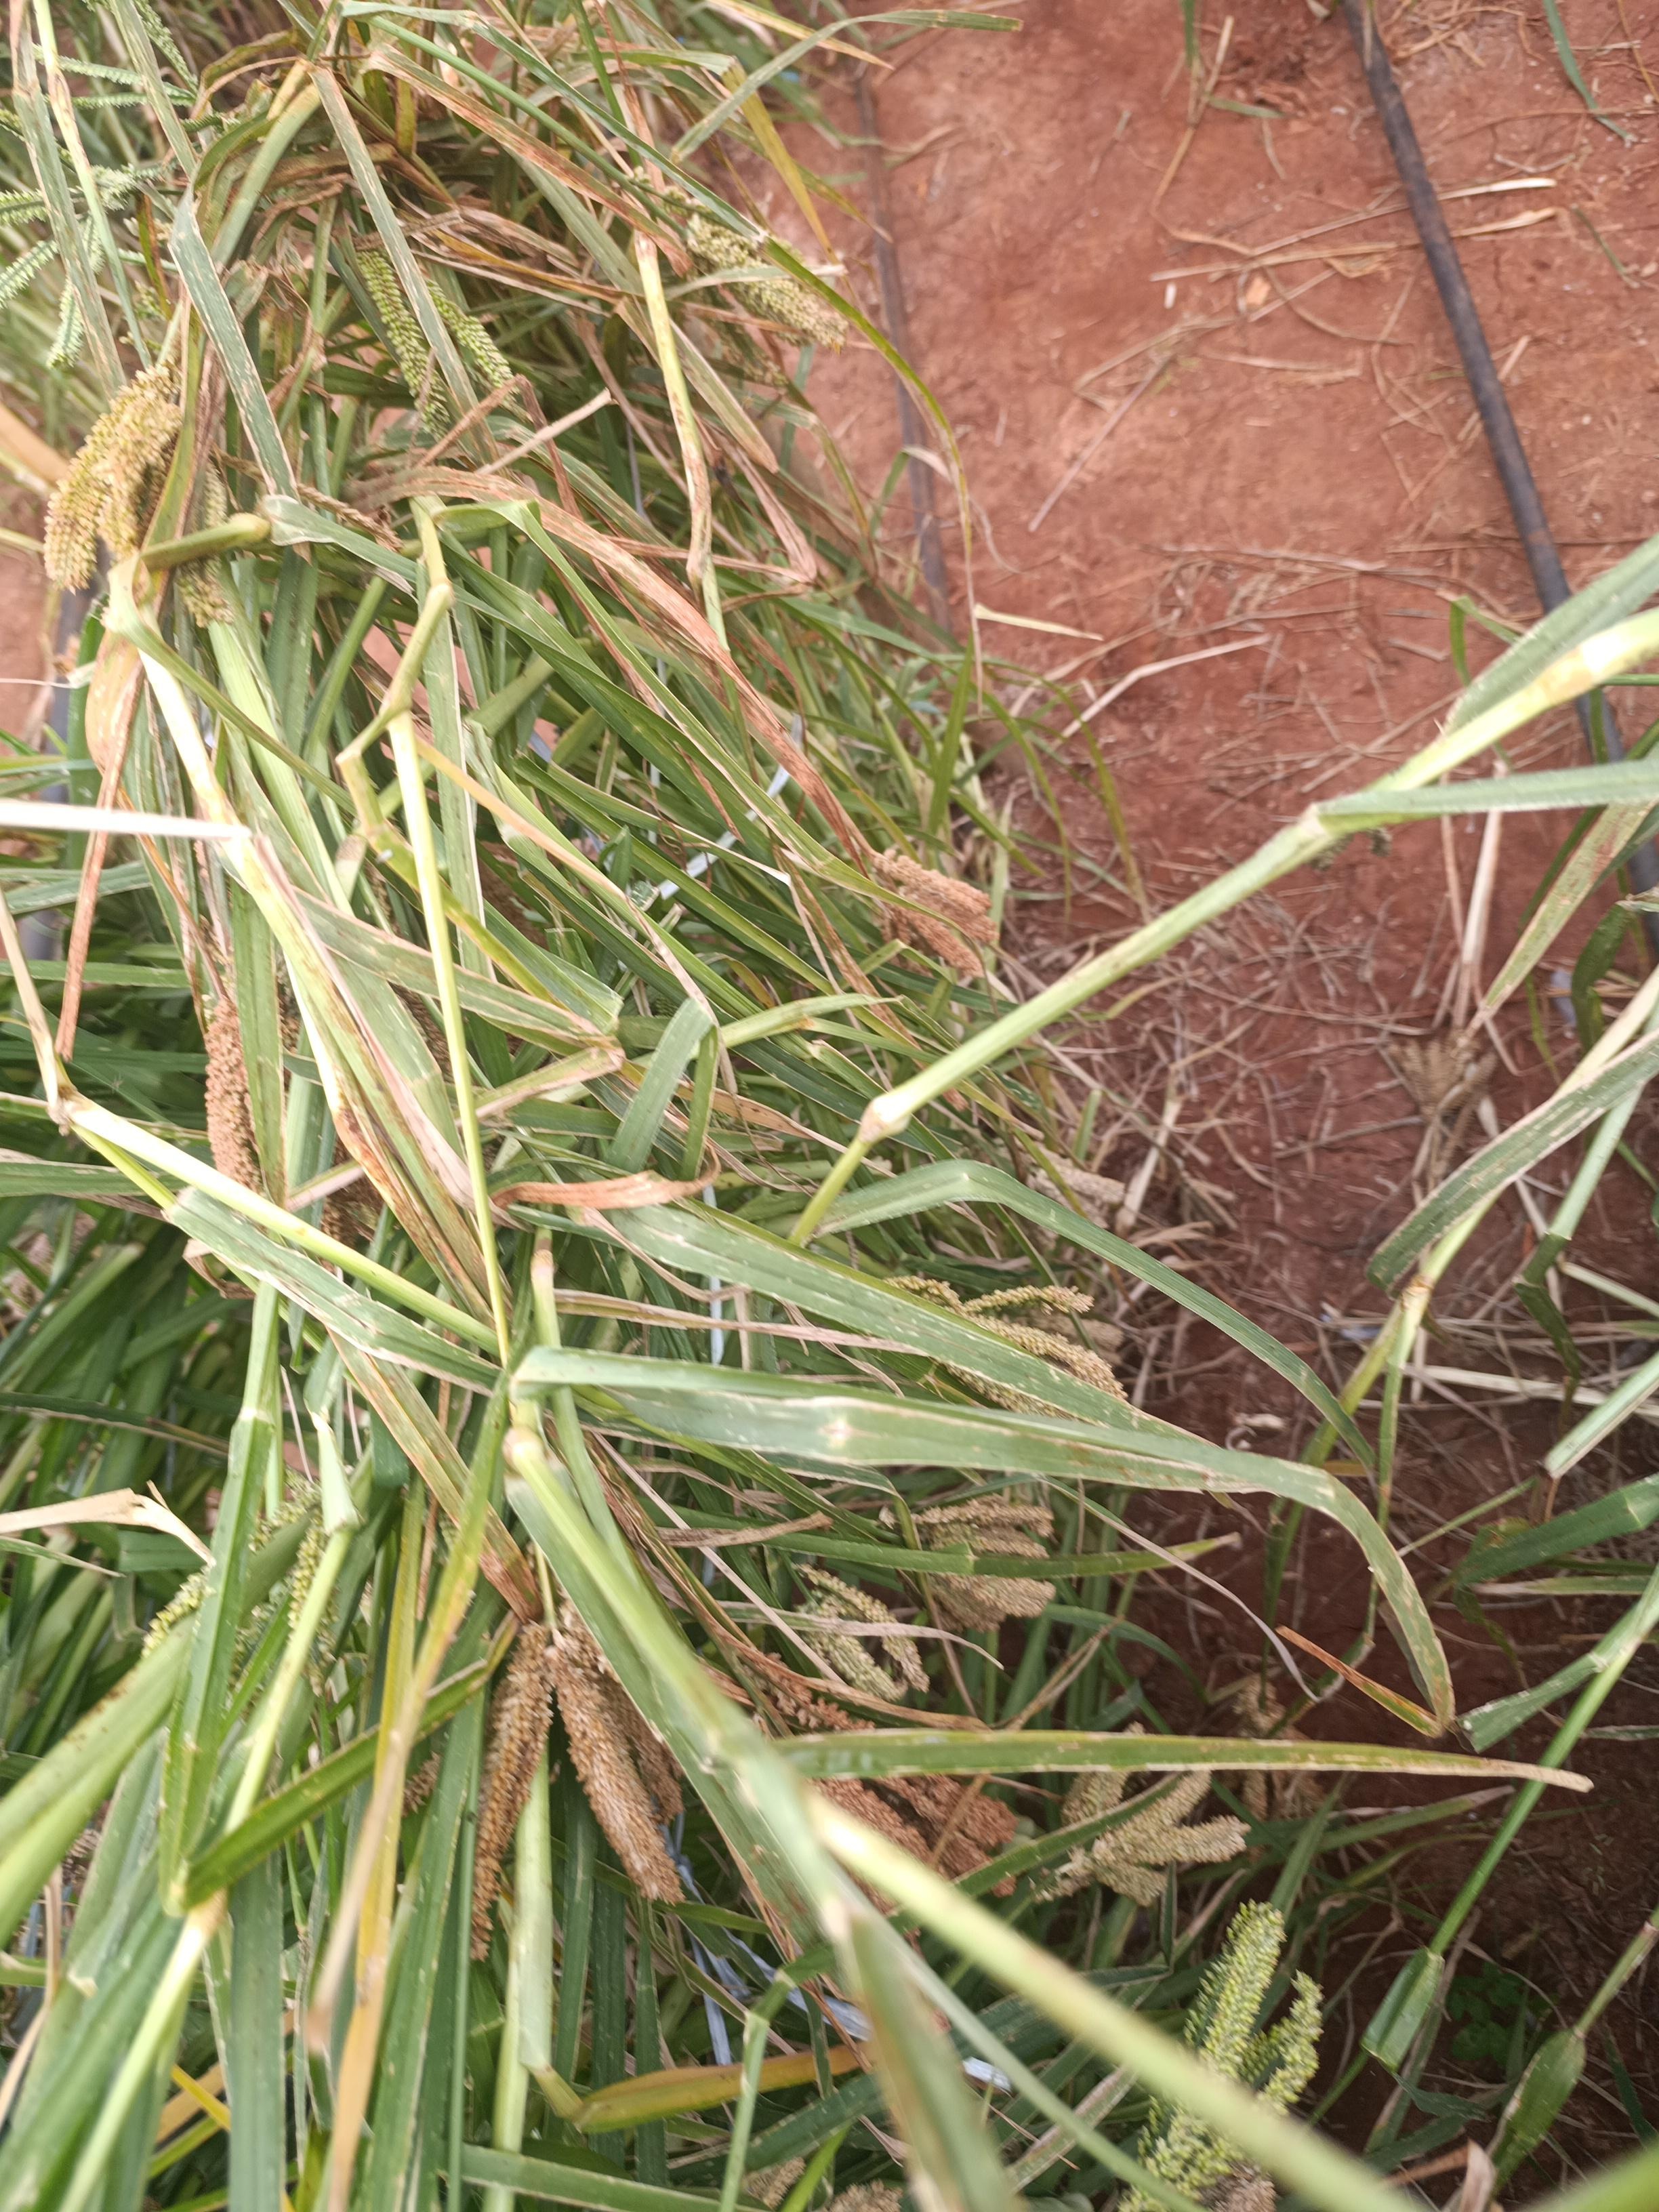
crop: finger millet
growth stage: filling grain
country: Kenya
